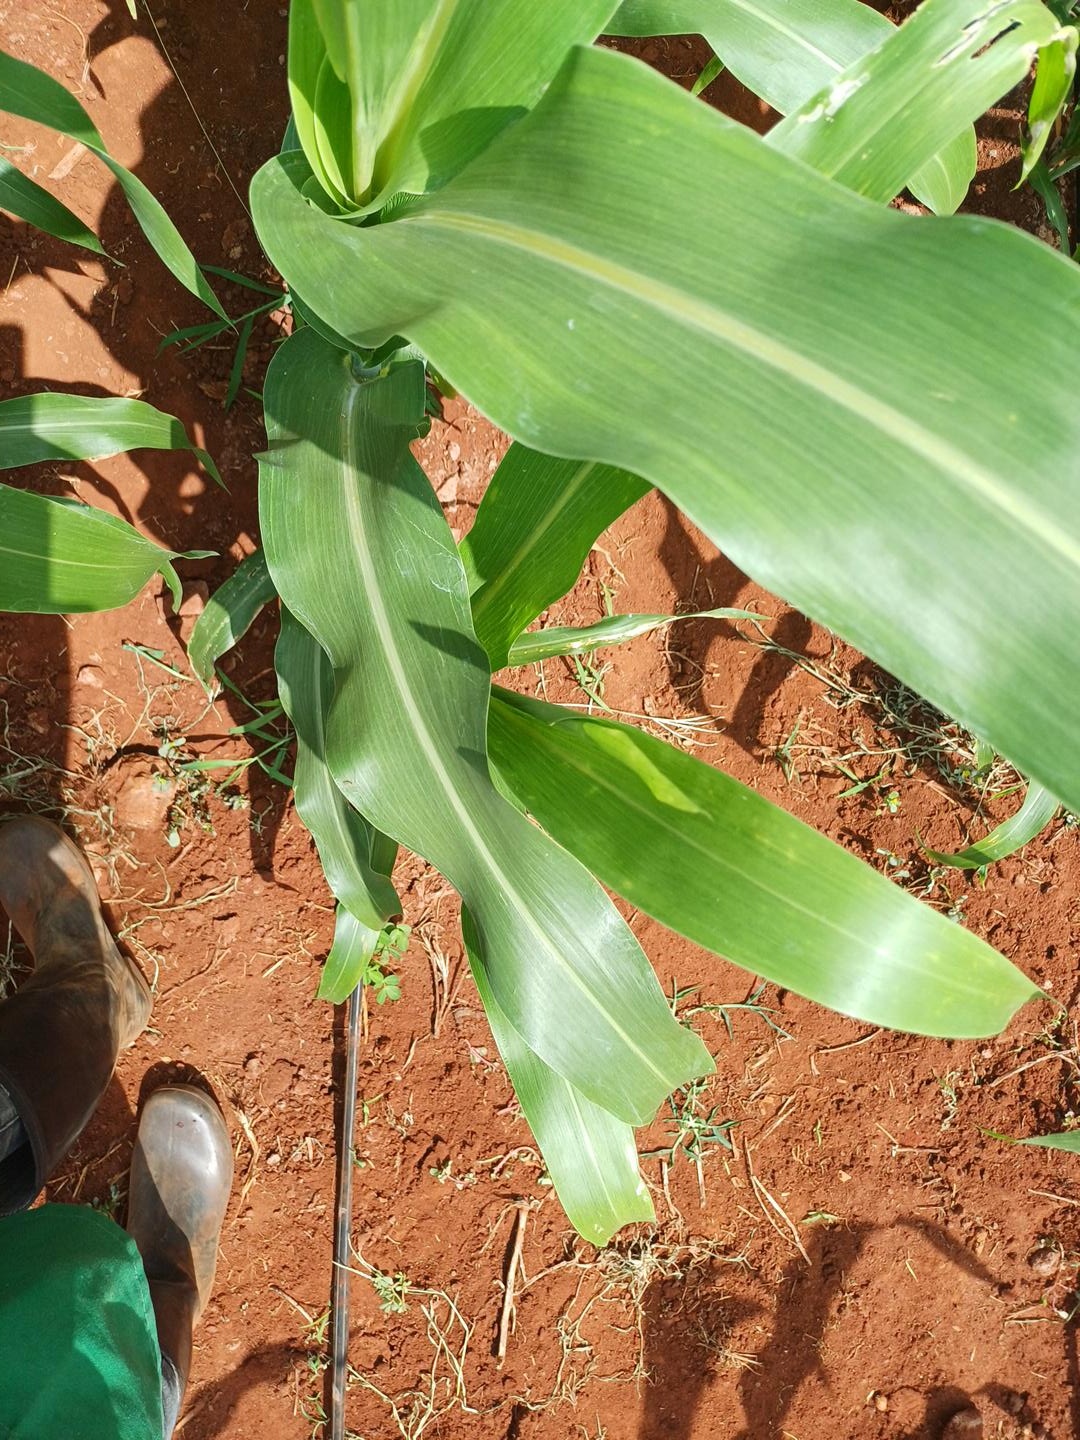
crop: sorghum
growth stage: vegetative
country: Kenya
